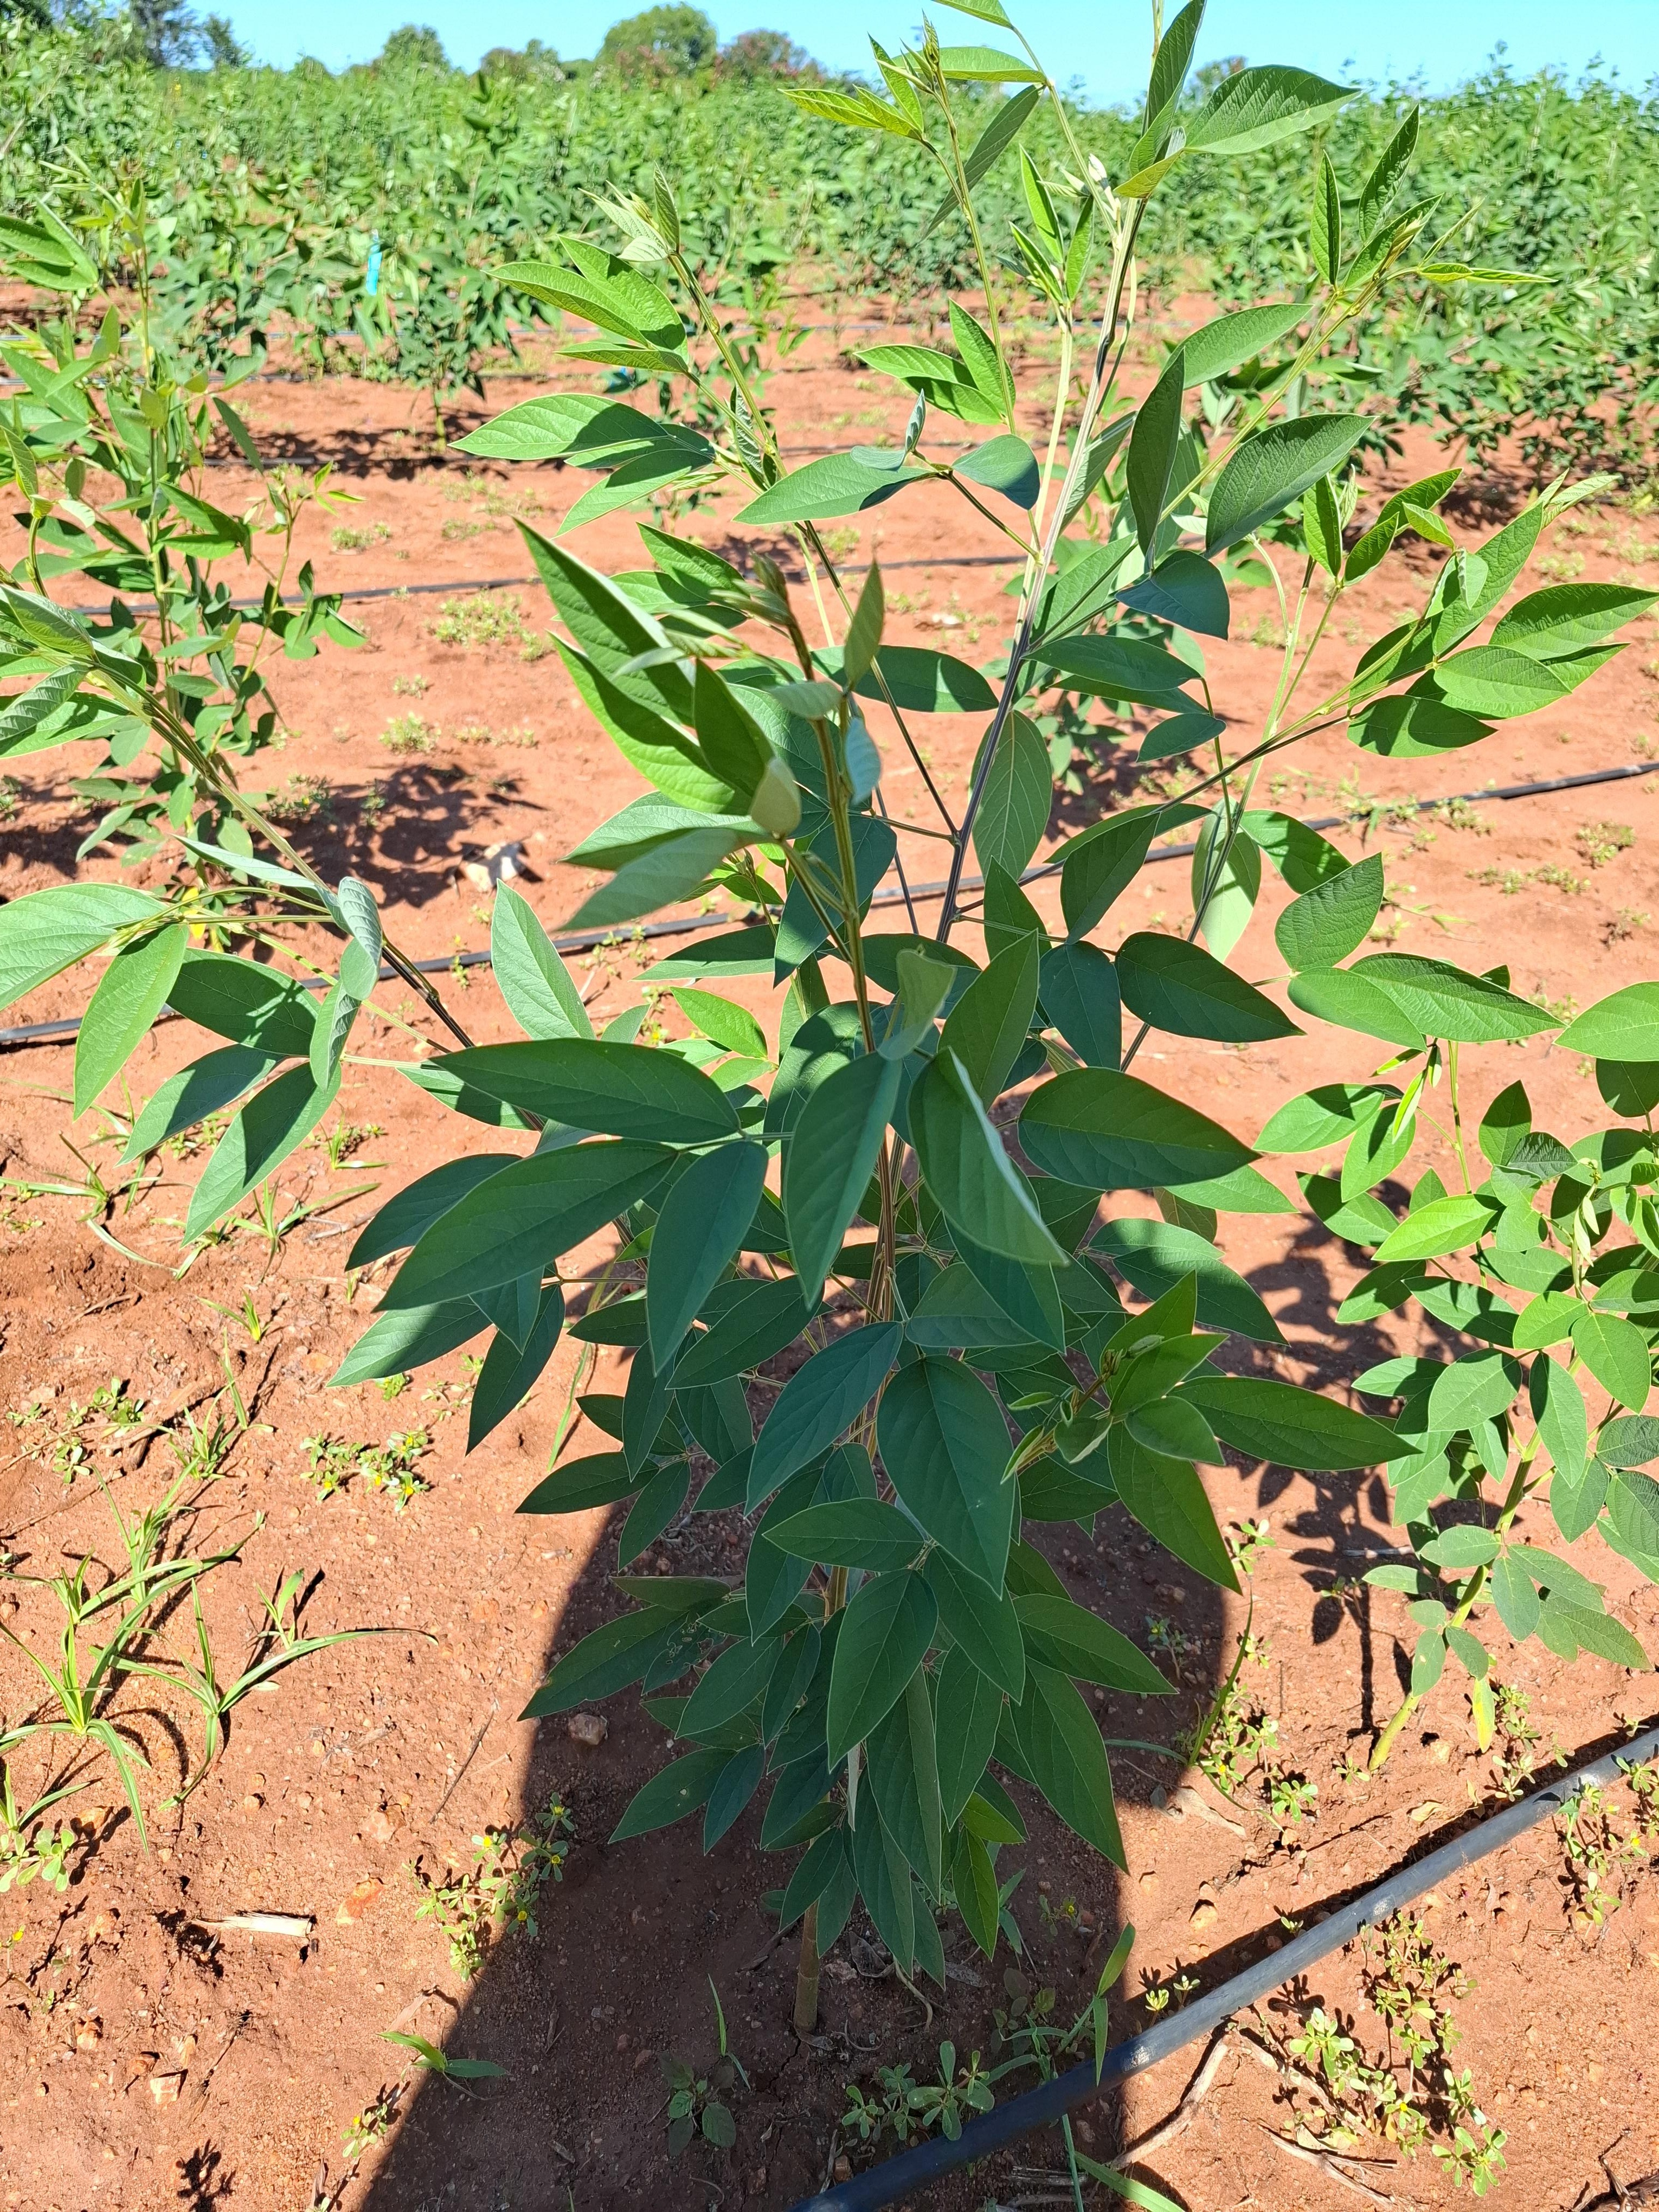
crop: pigeonpea
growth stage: vegetative
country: Kenya
